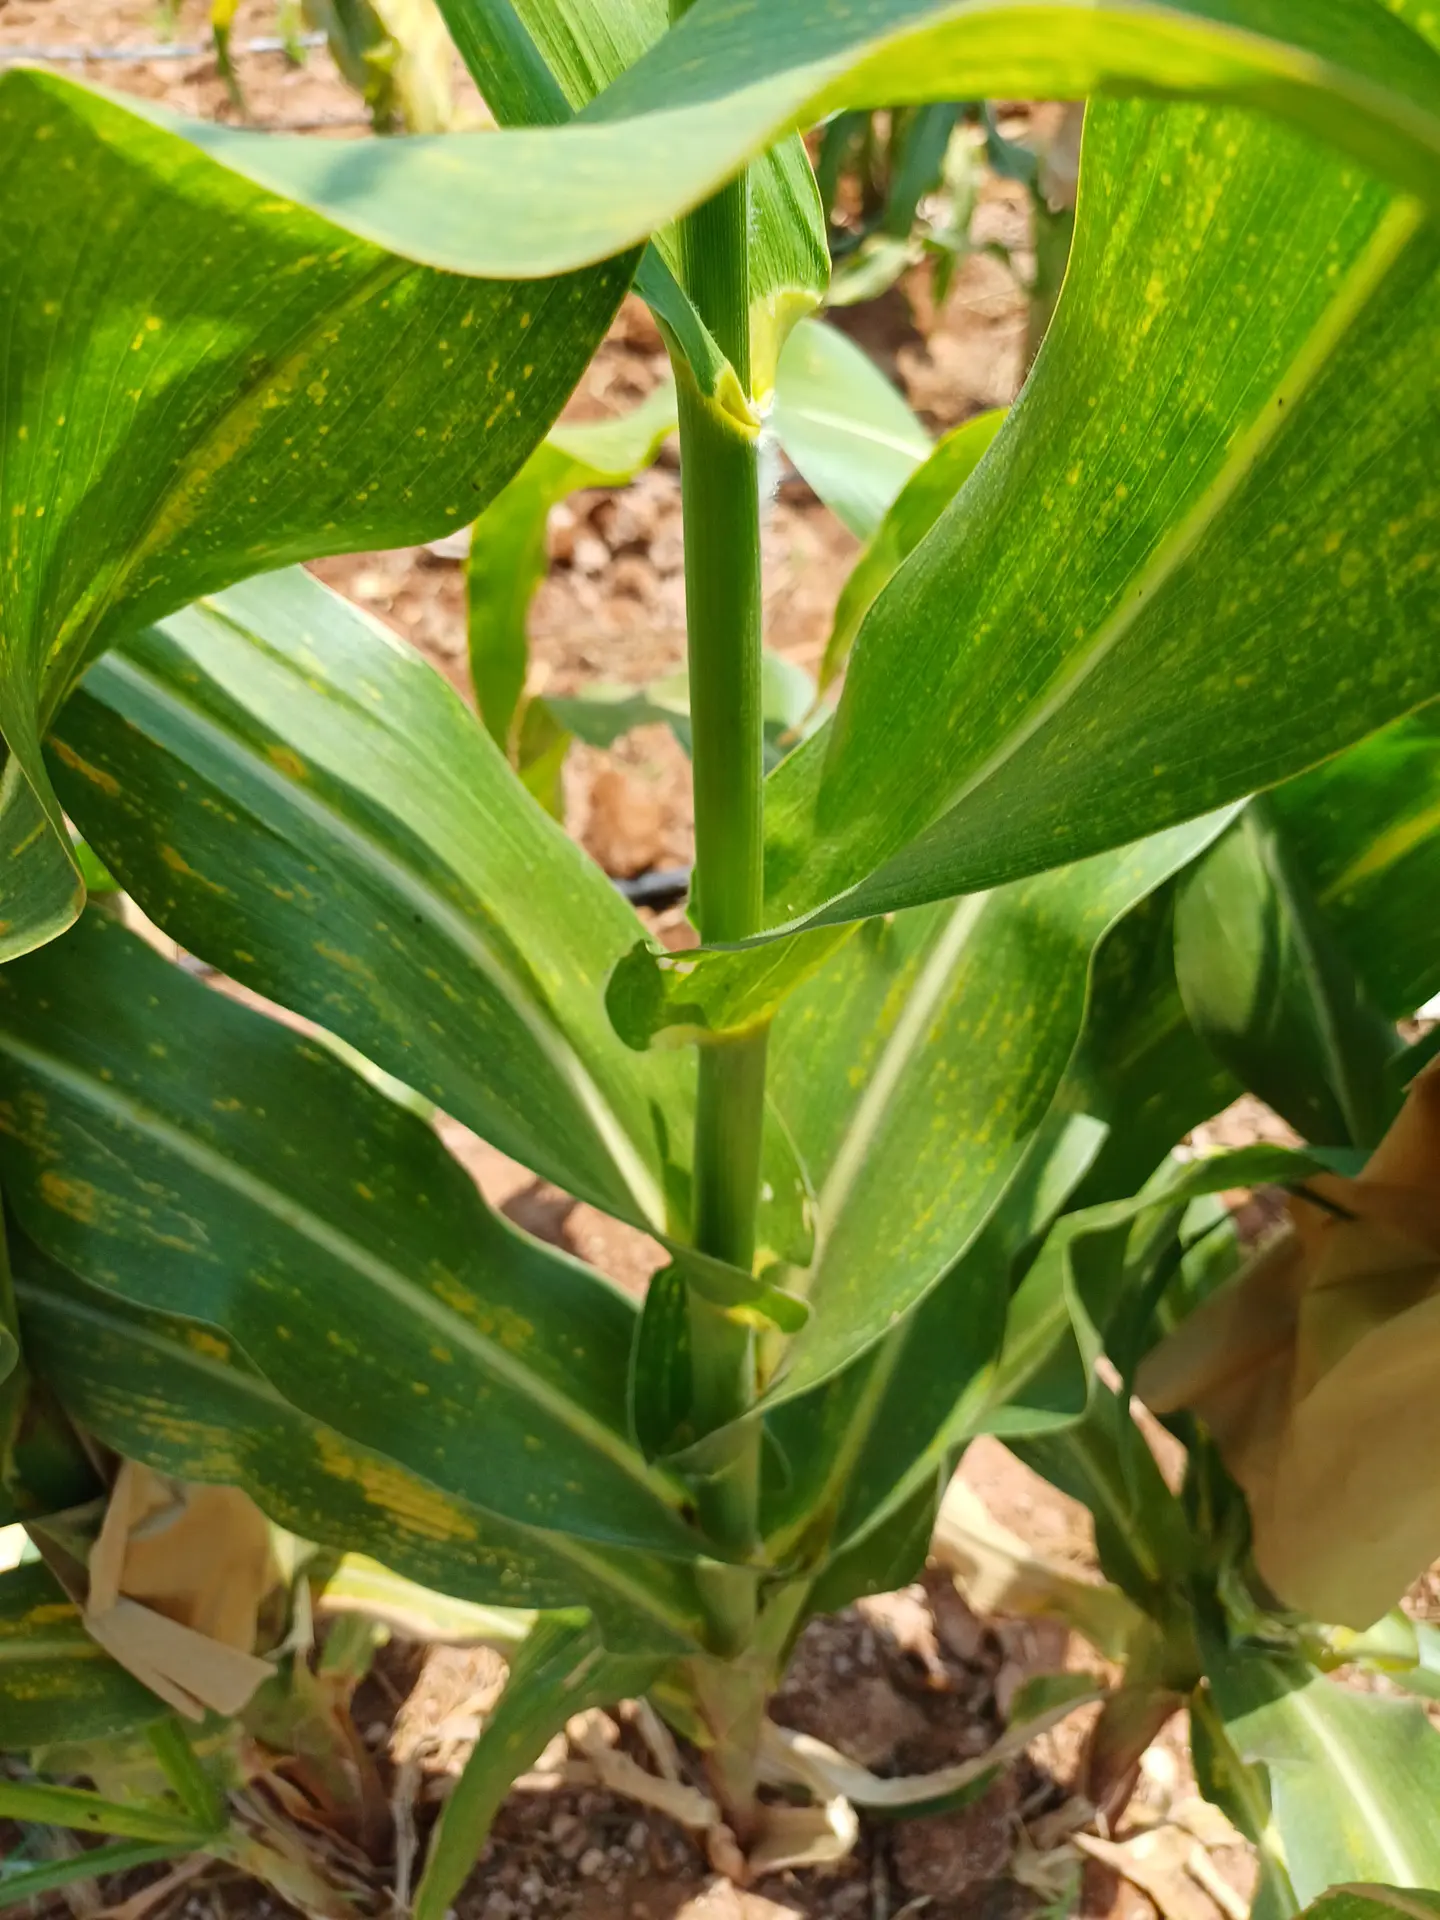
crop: maize
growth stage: flowering
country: Kenya
